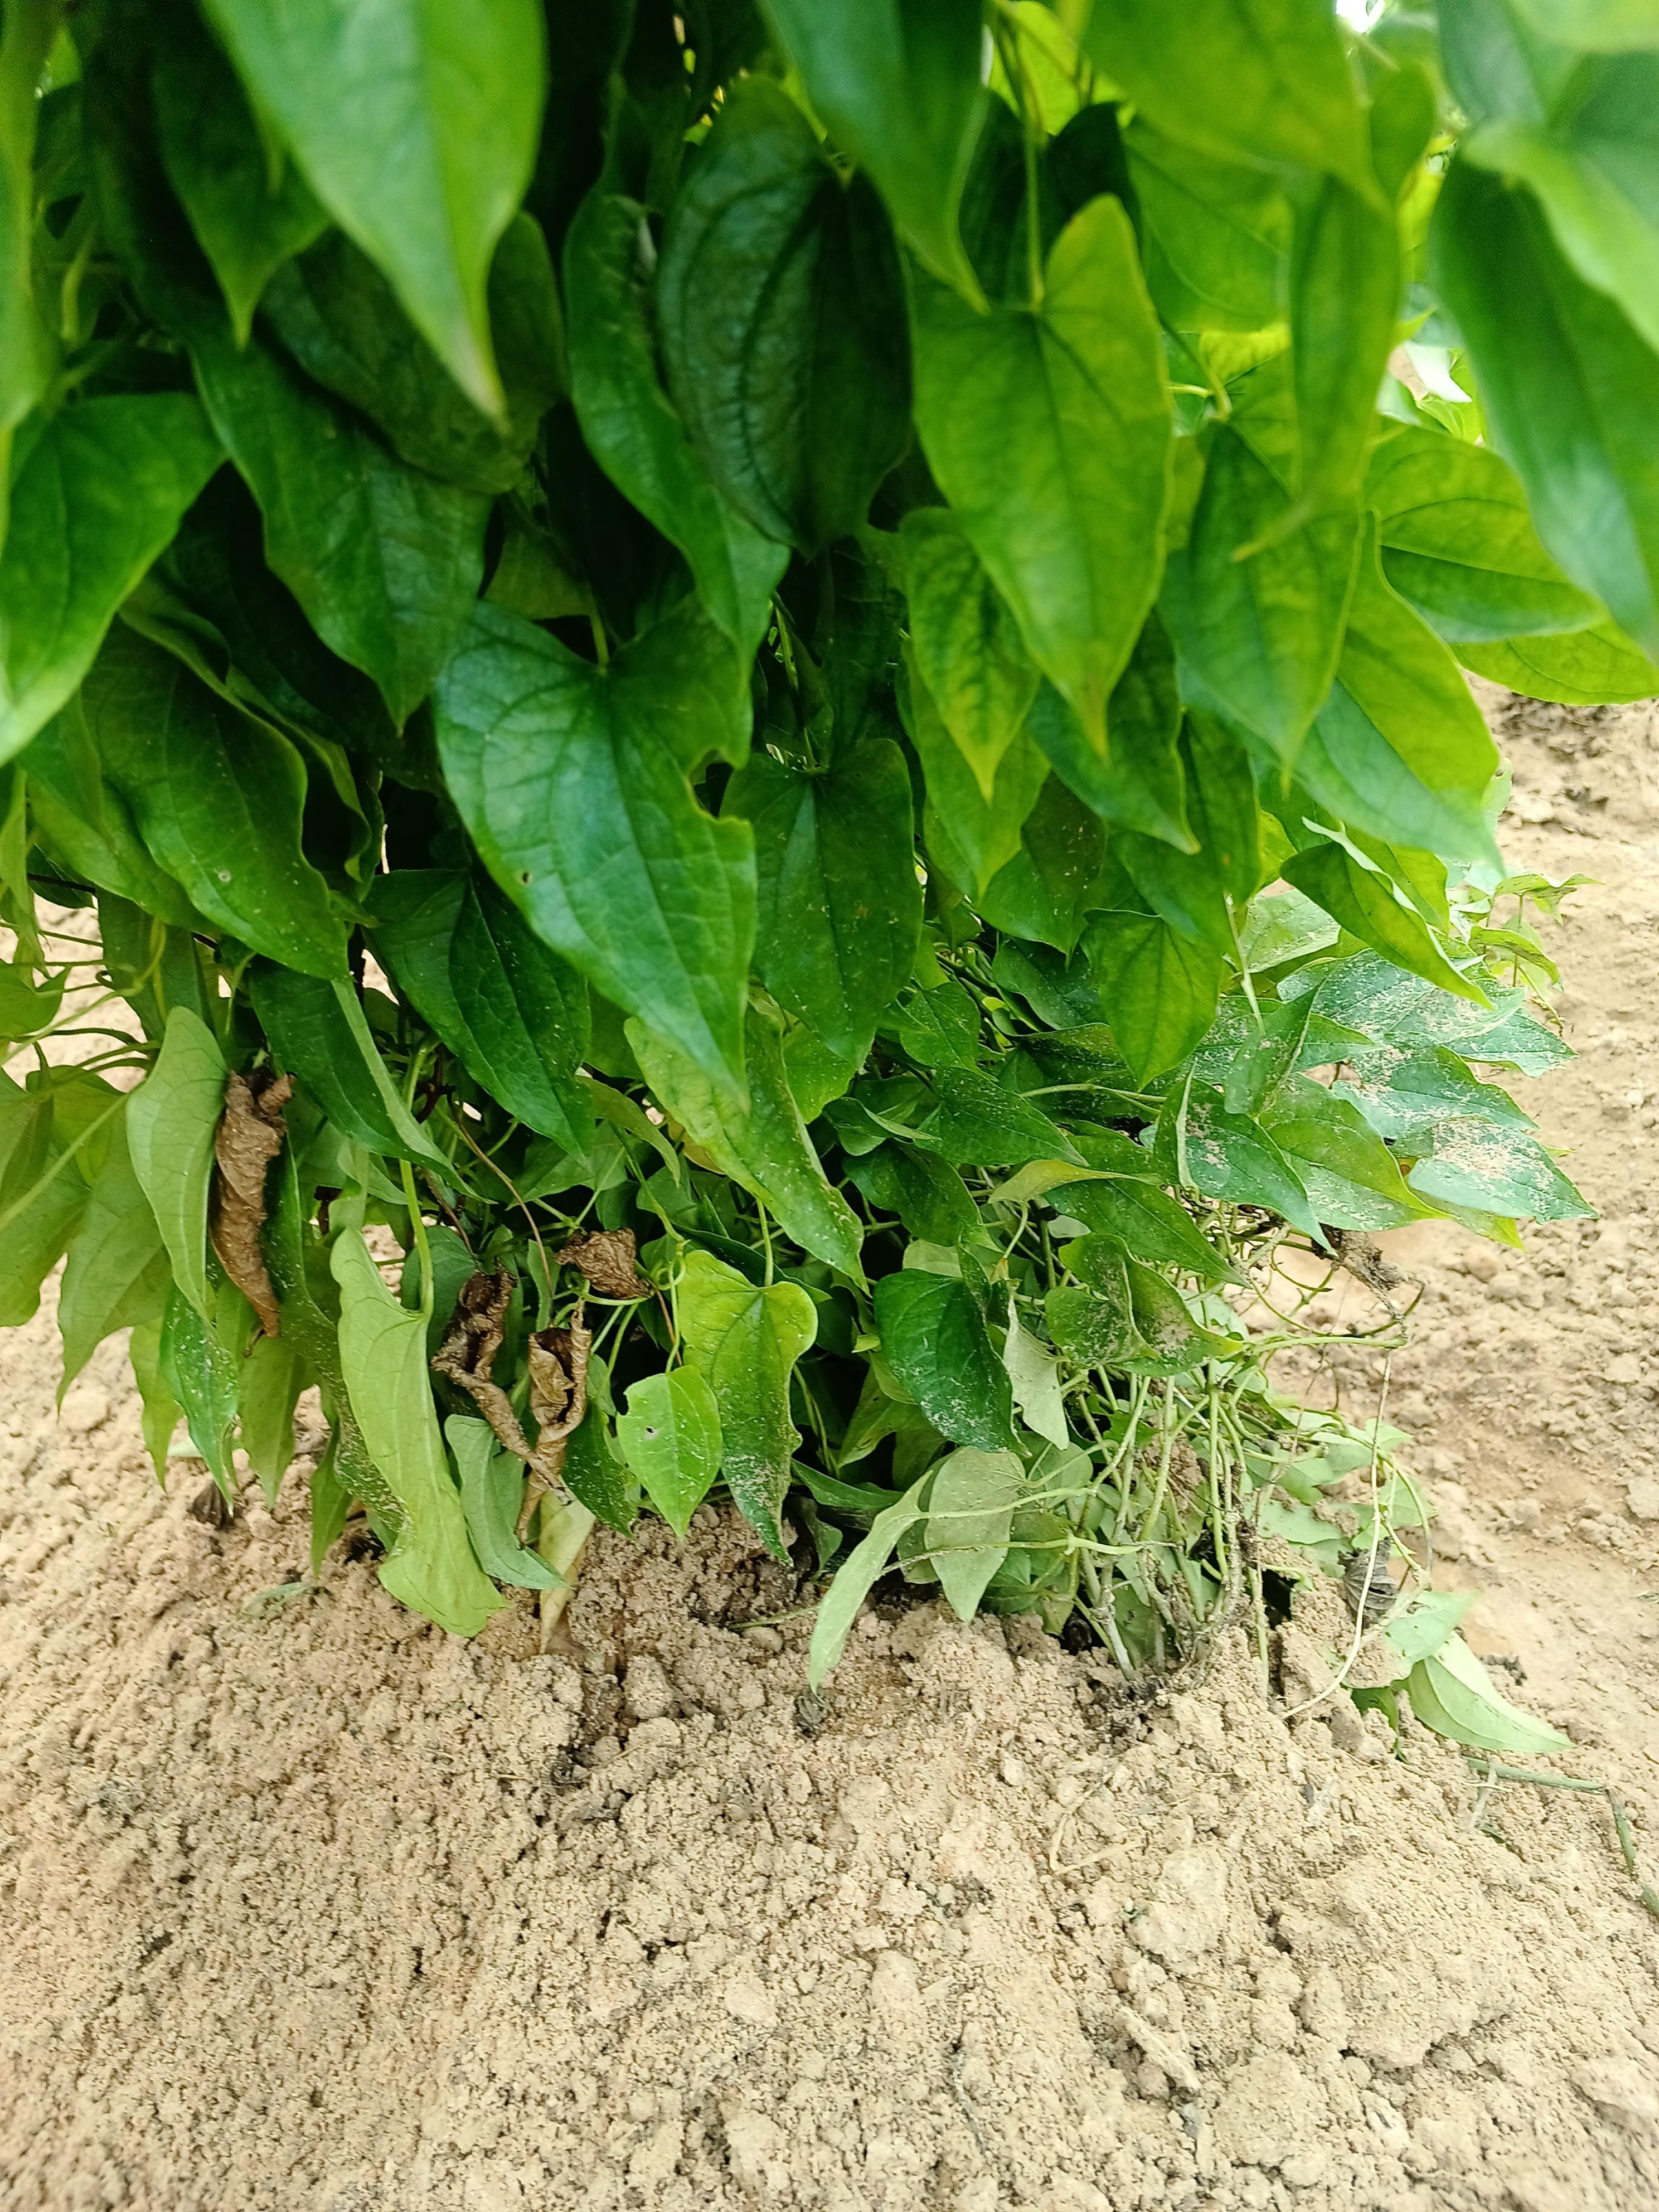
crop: yam
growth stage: vegetative
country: Nigeria
